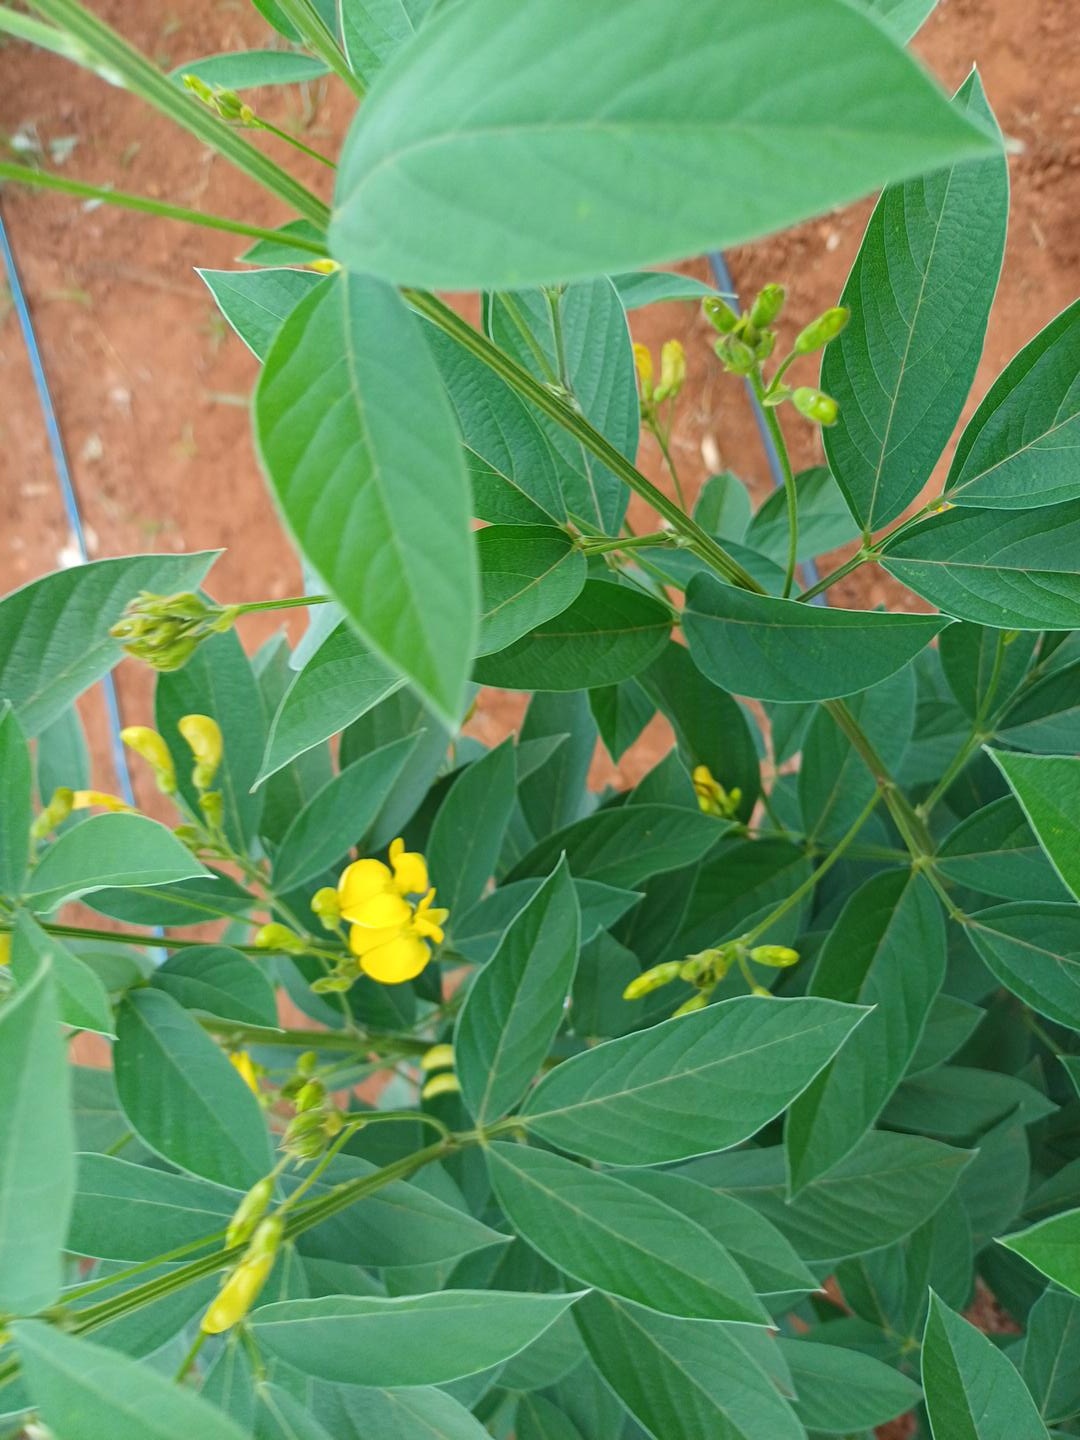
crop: pigeonpea
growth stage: flowering
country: Kenya
